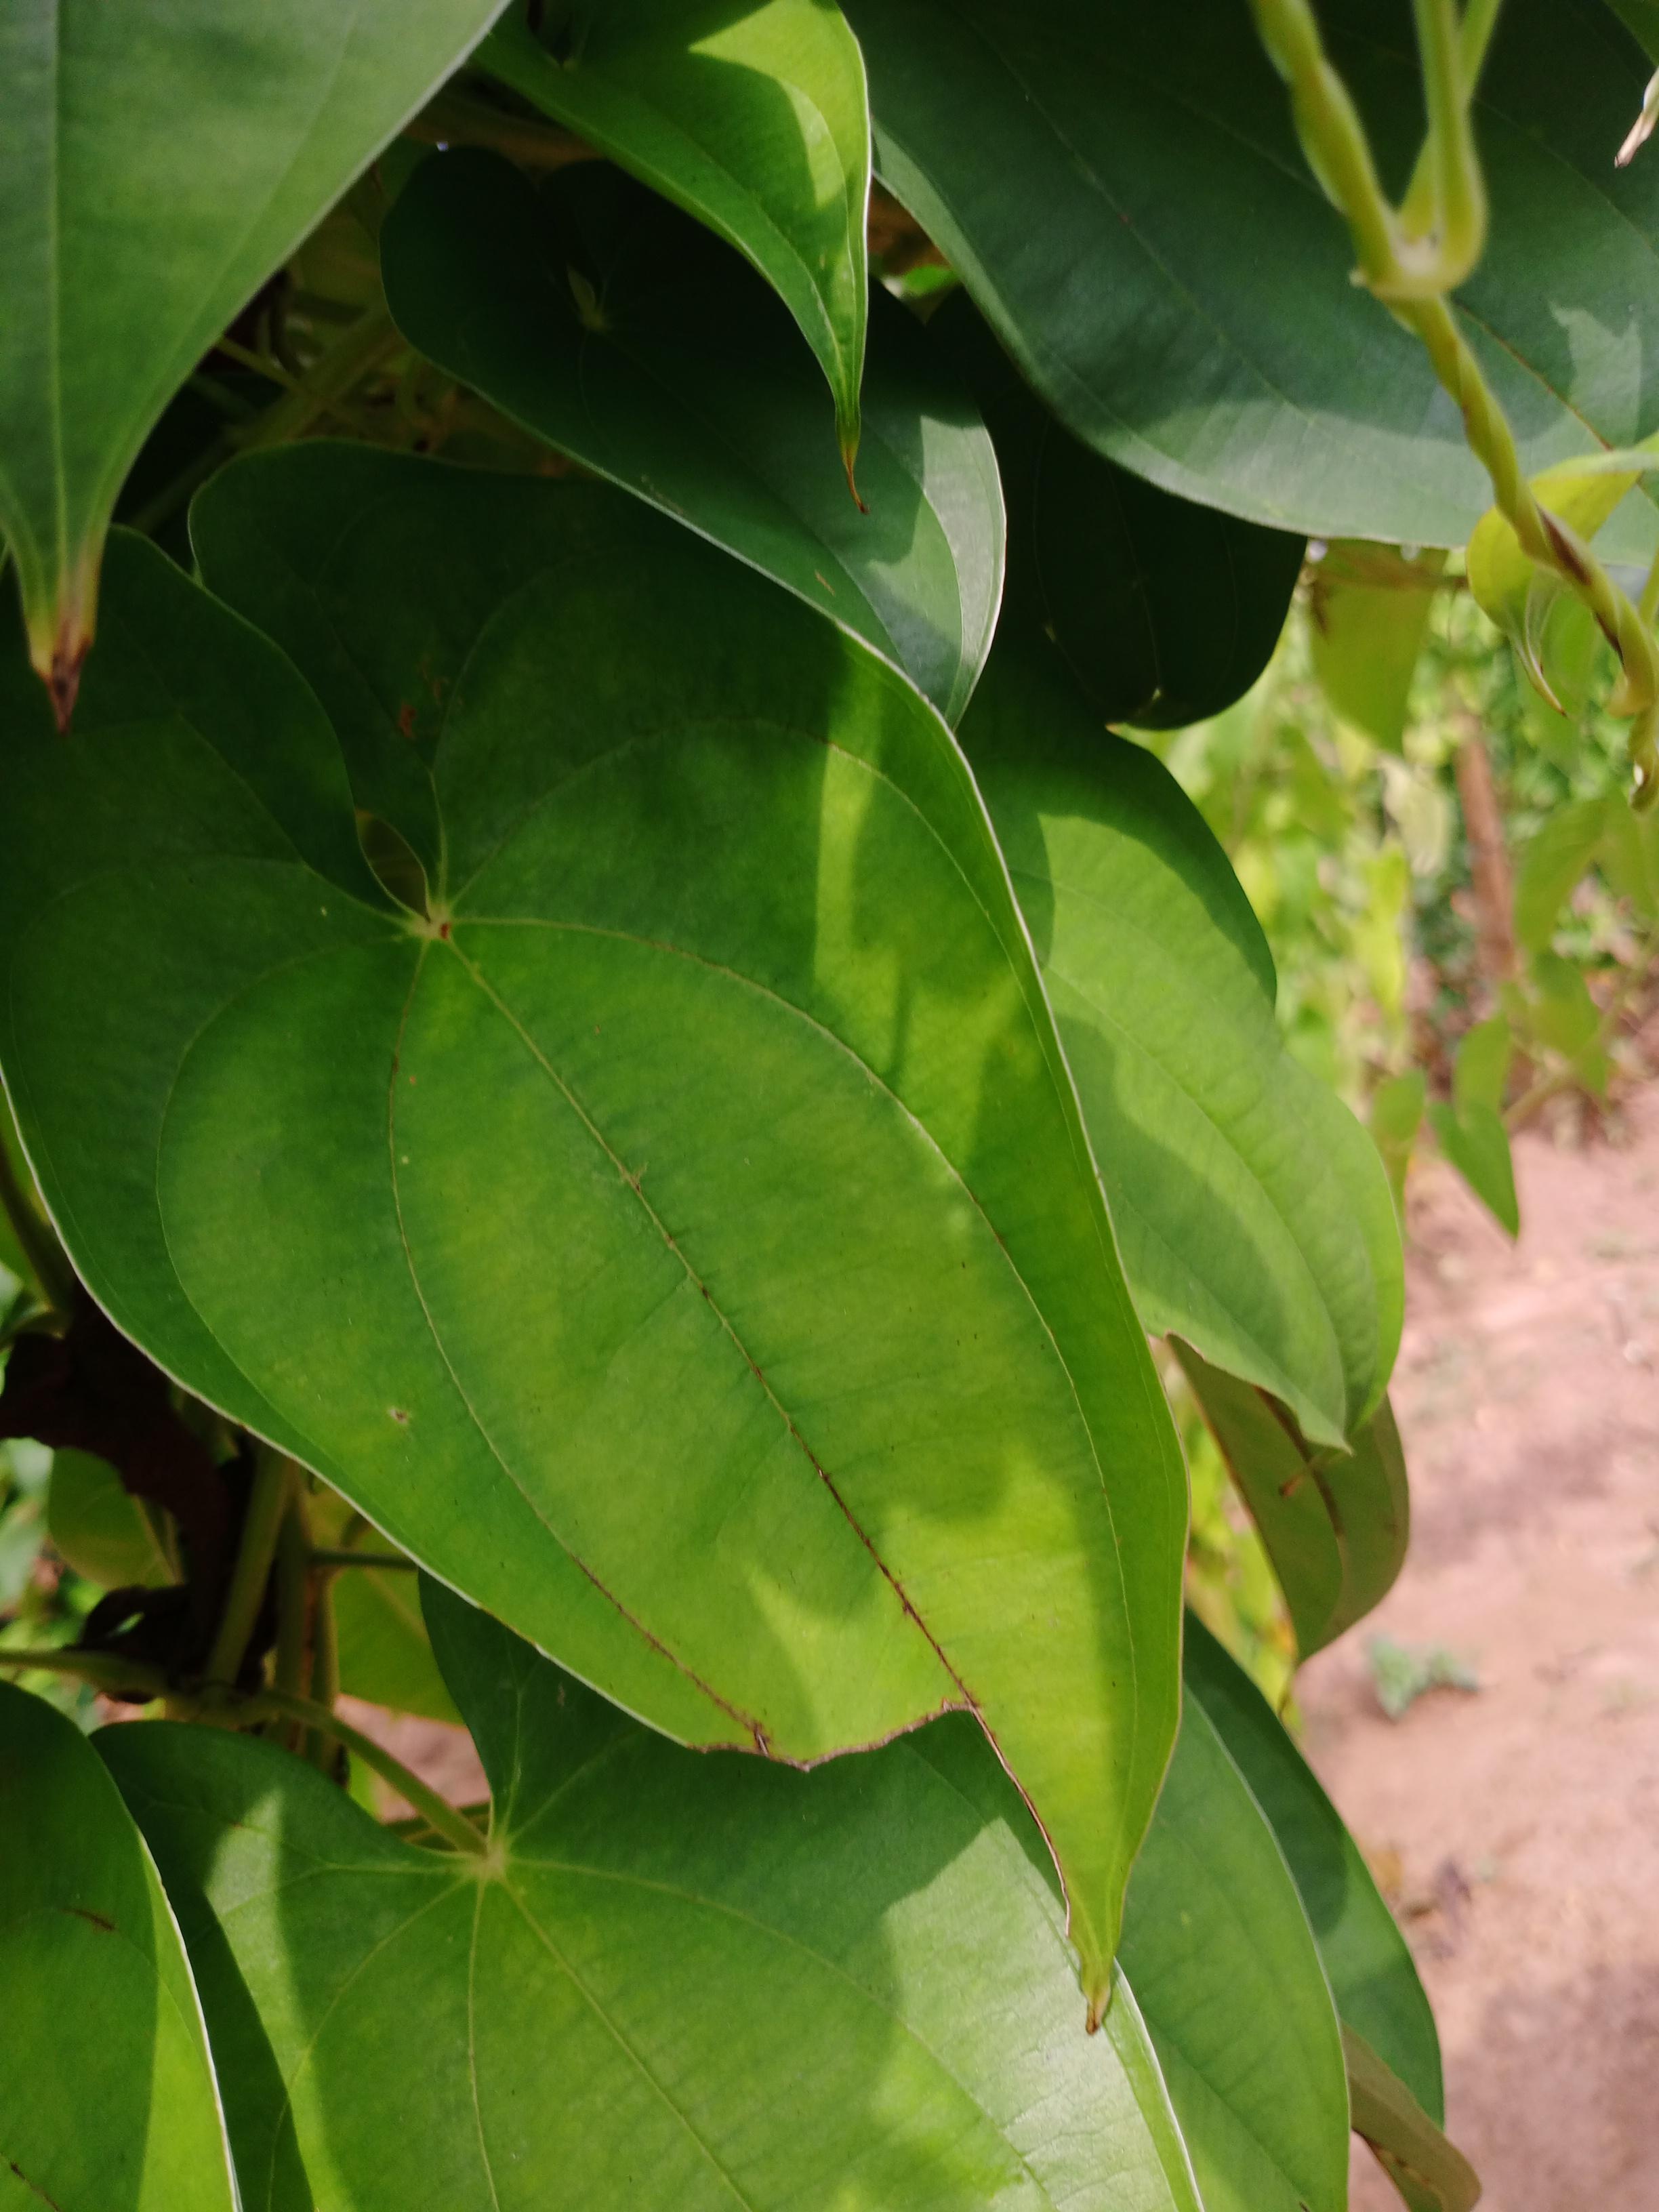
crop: yam
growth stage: vegetative
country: Nigeria
